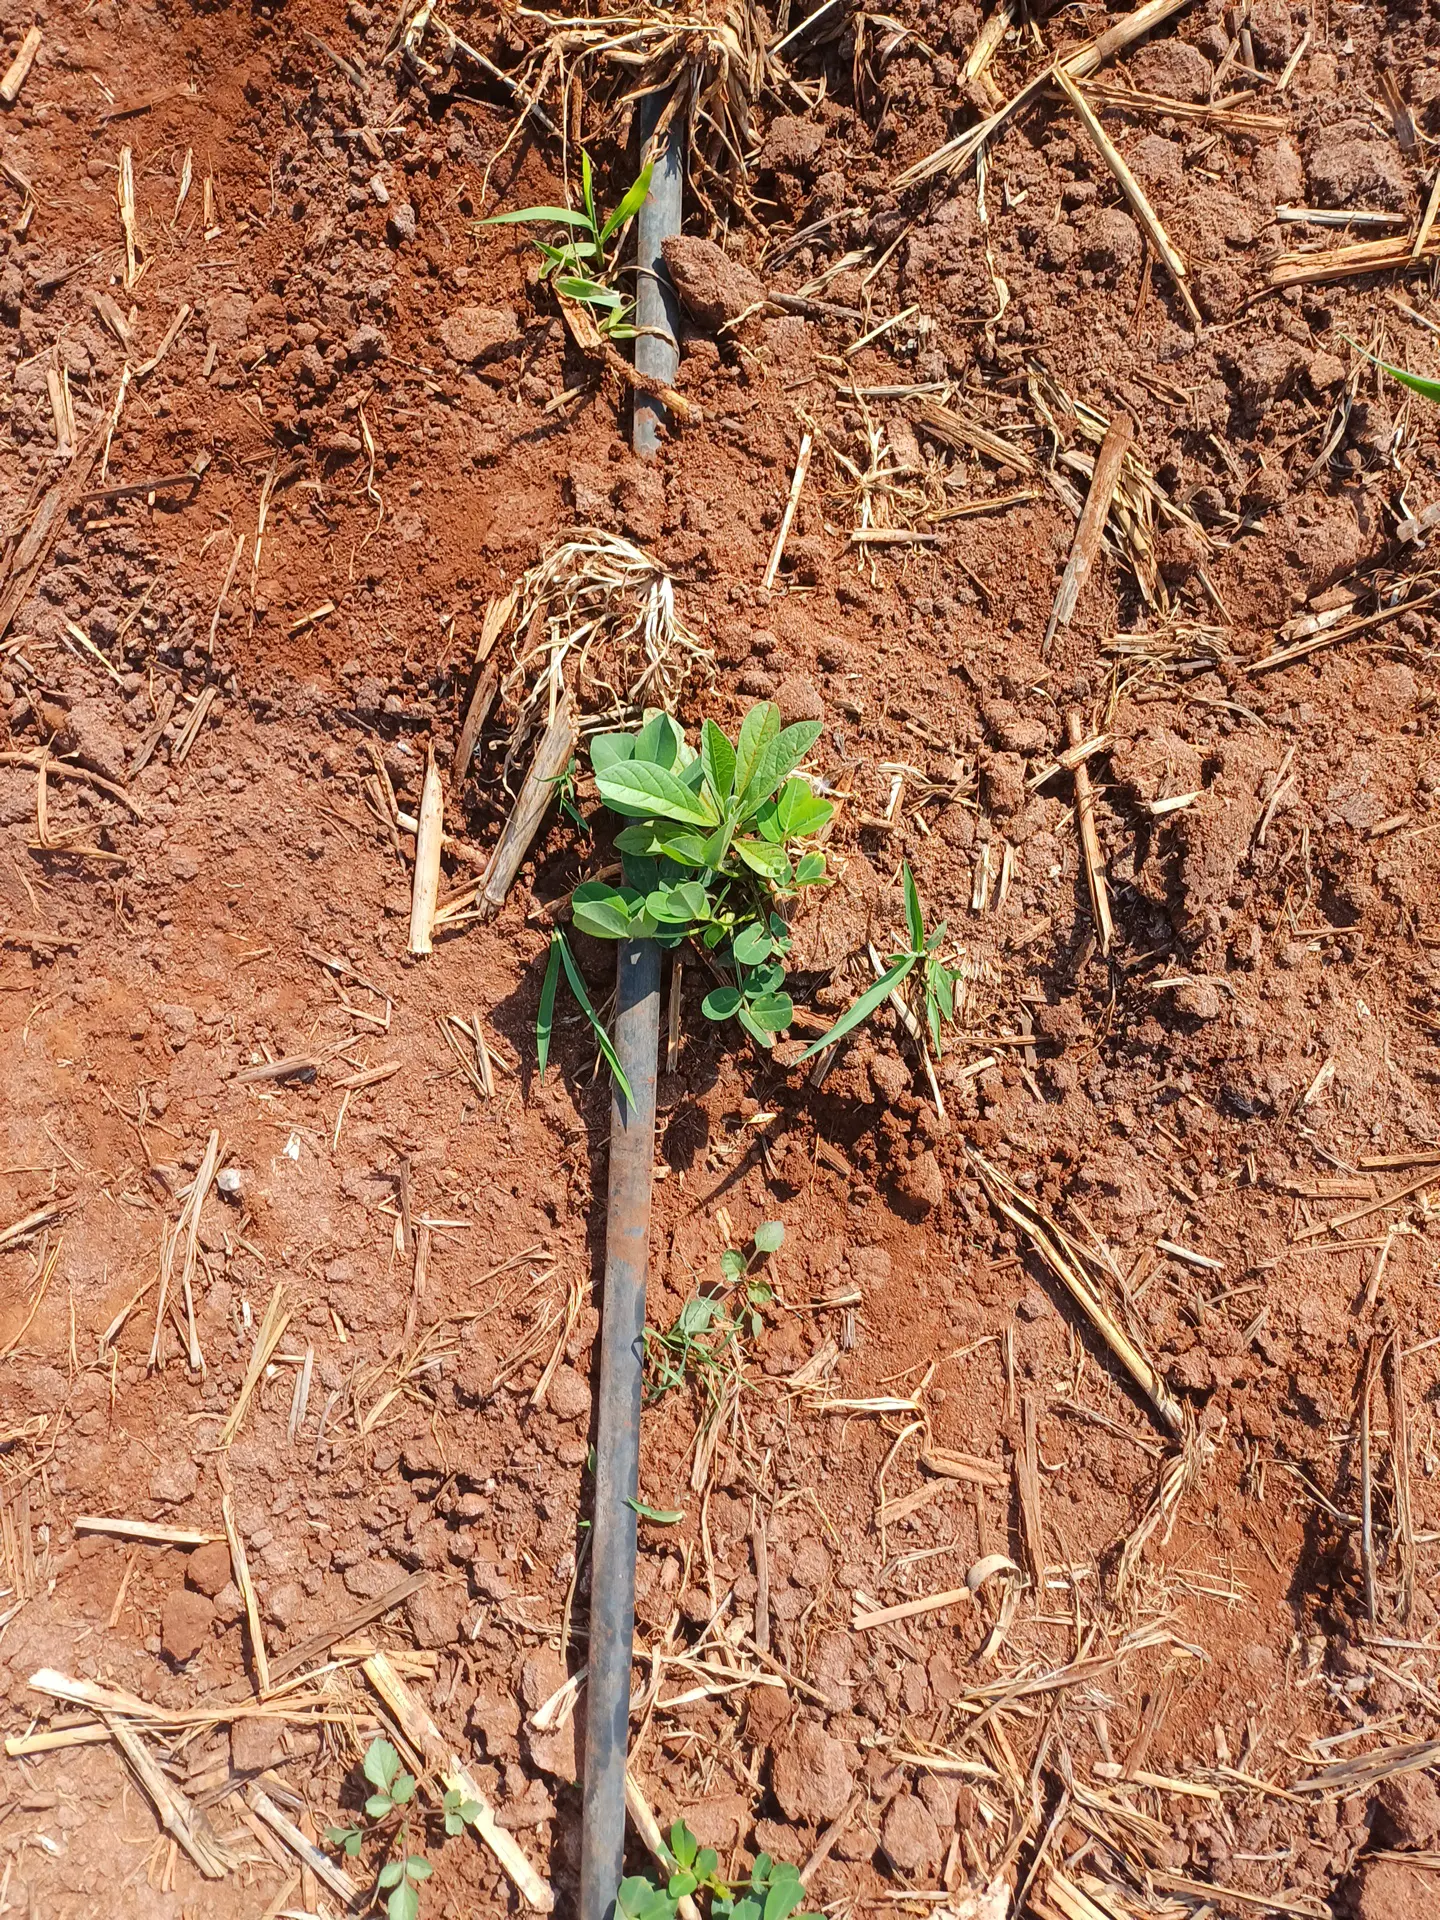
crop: groundnut
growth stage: vegetative
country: Kenya
